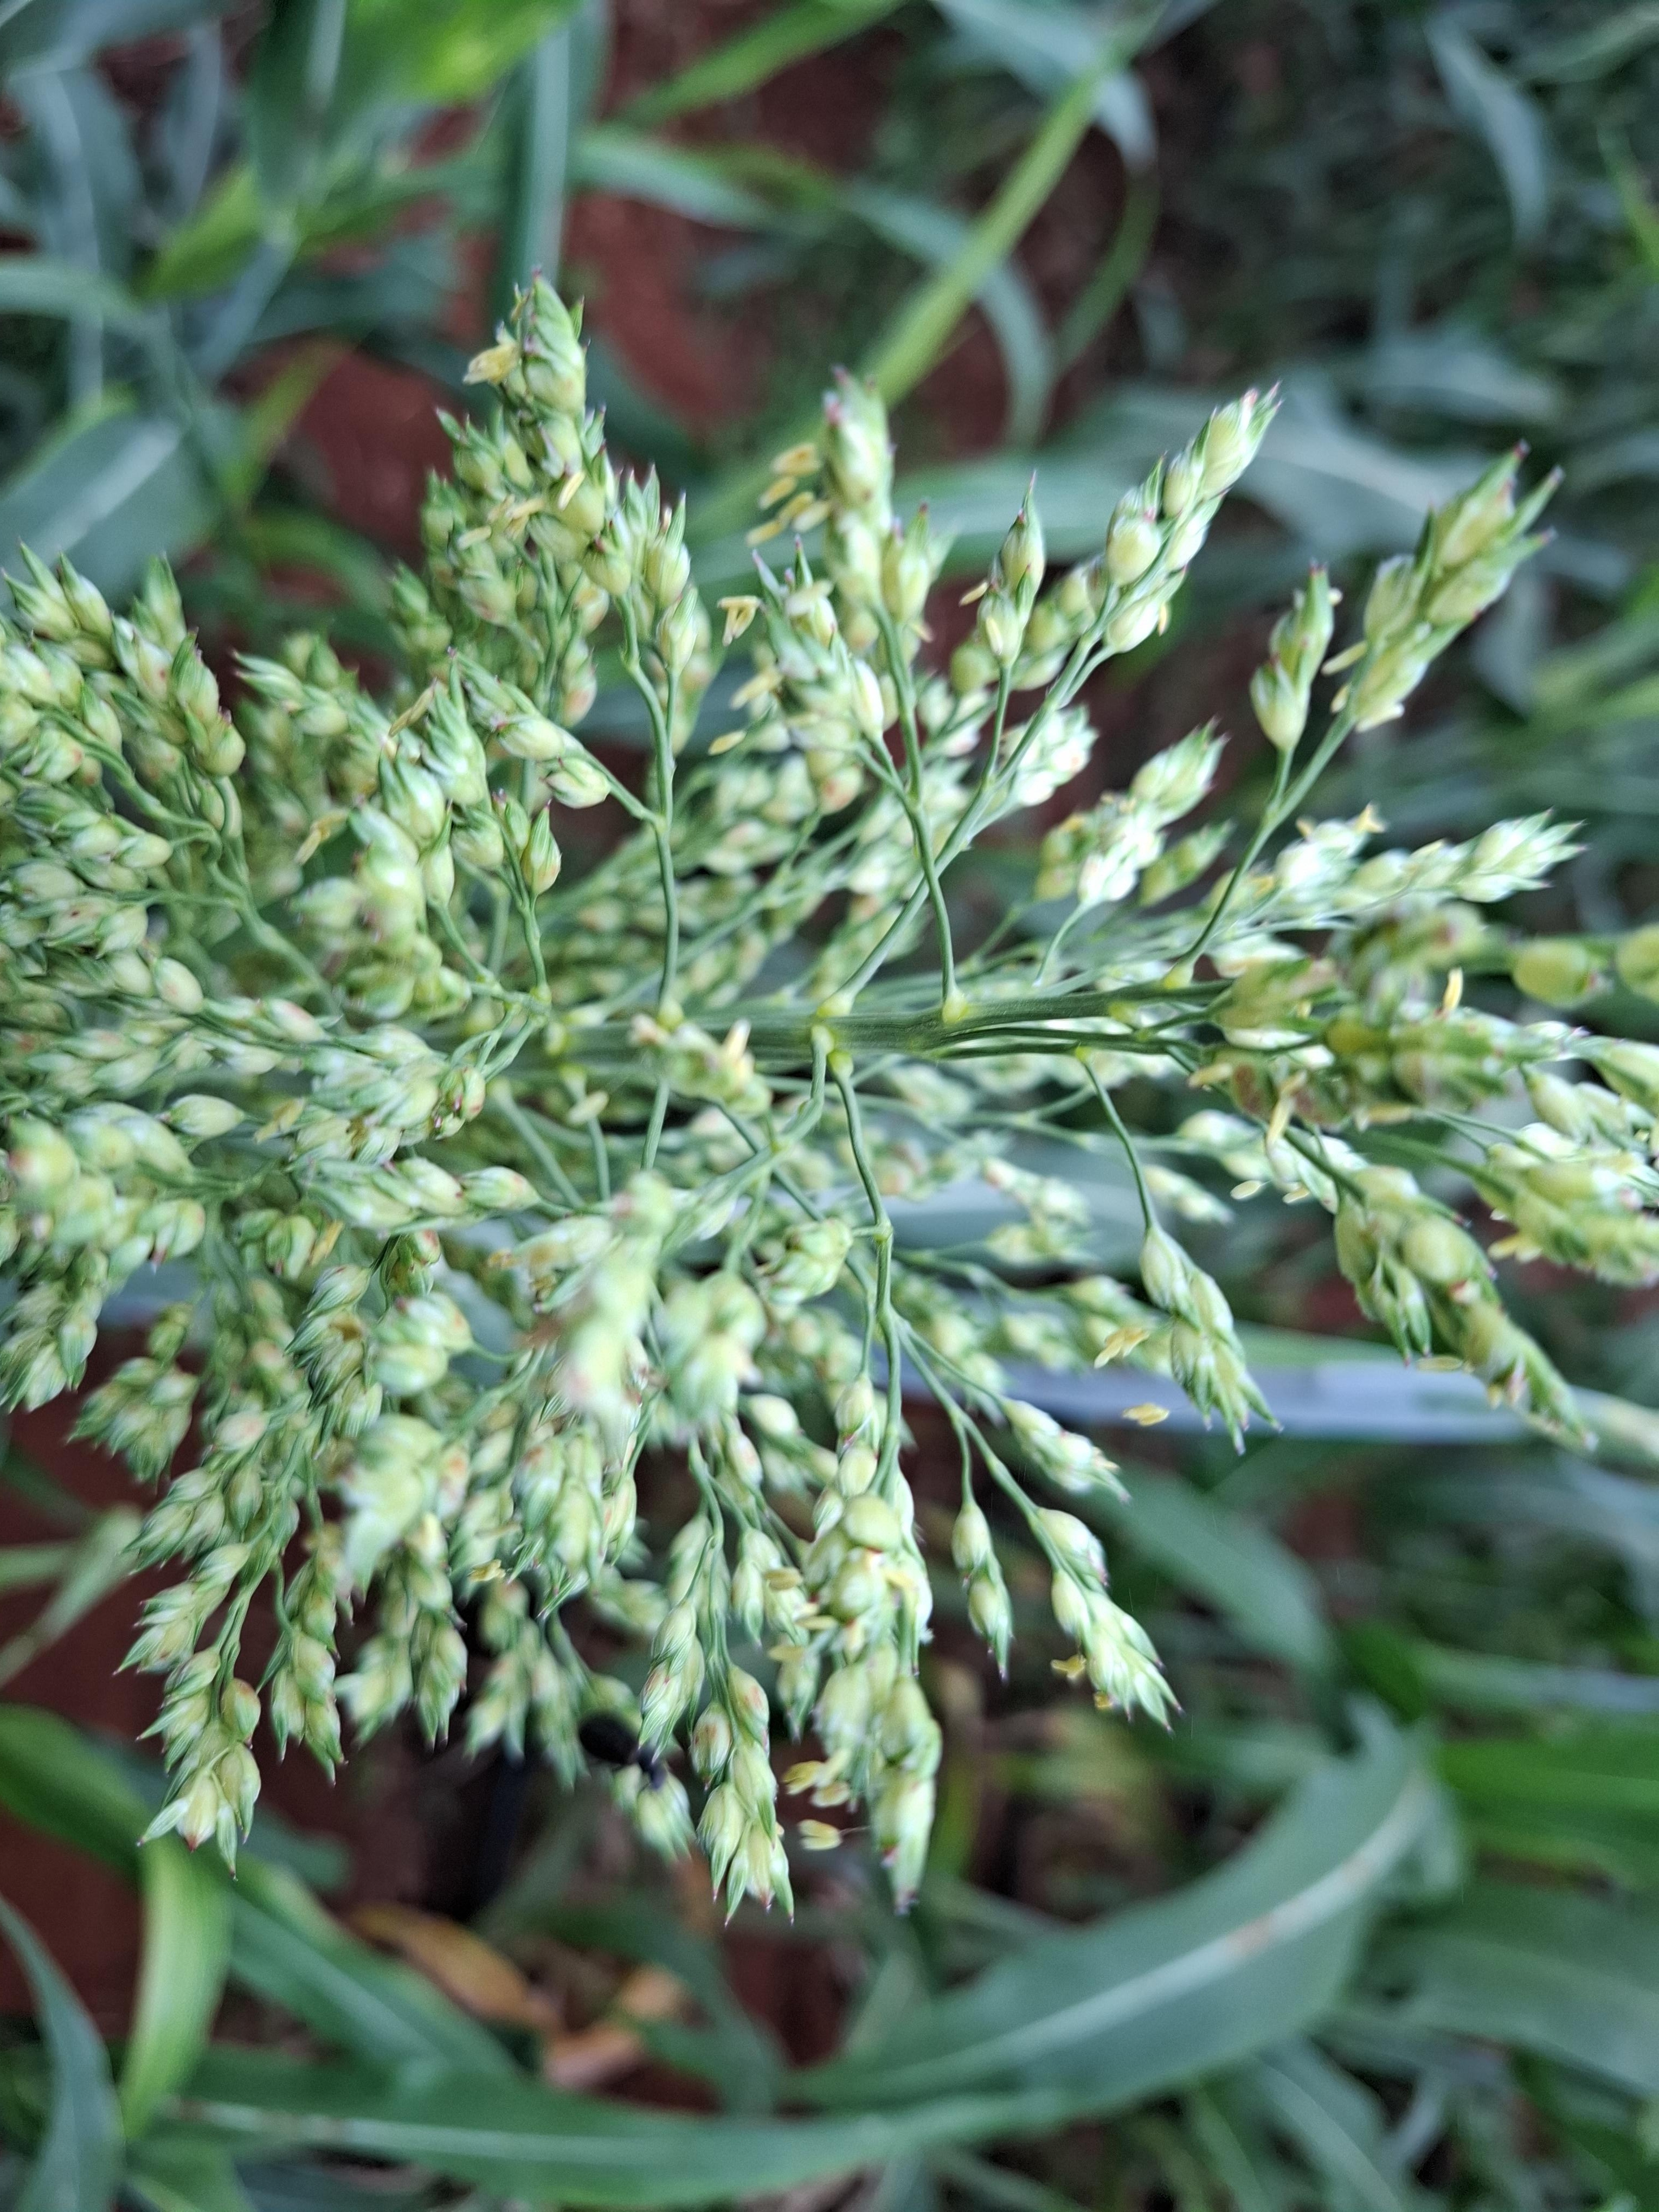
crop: sorghum
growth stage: filling grain
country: Kenya
